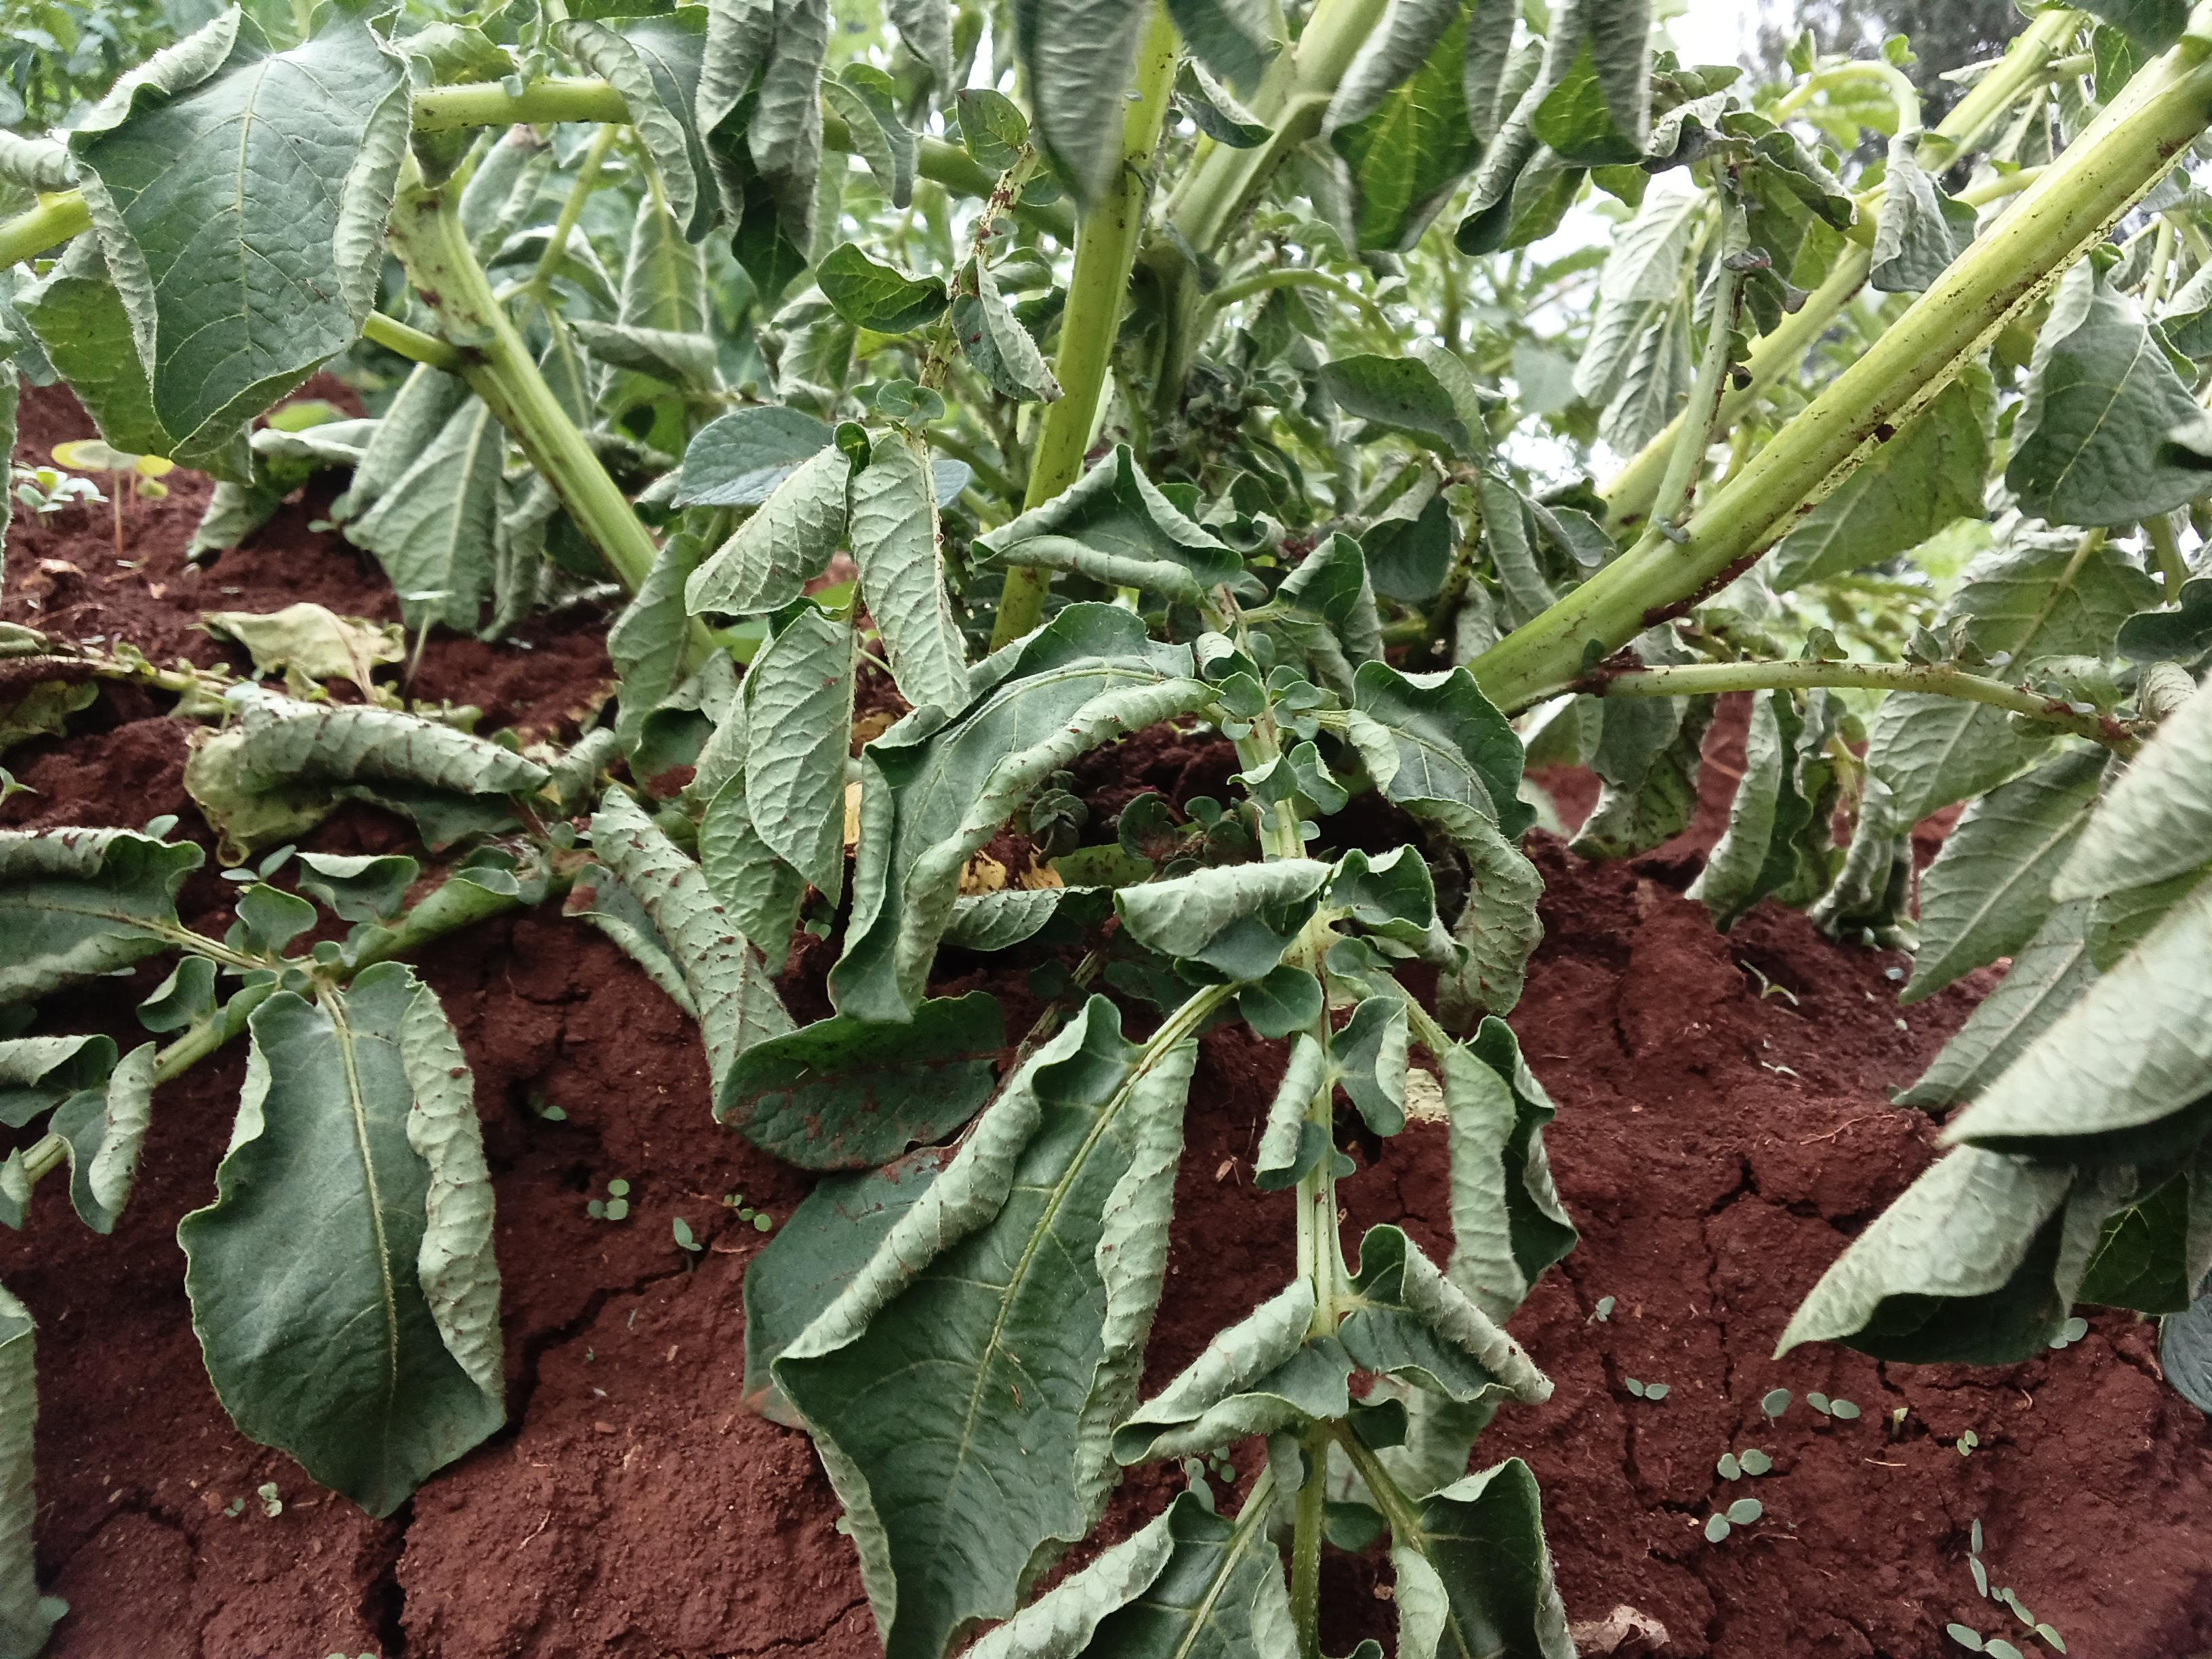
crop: potato
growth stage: flowering
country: Kenya
